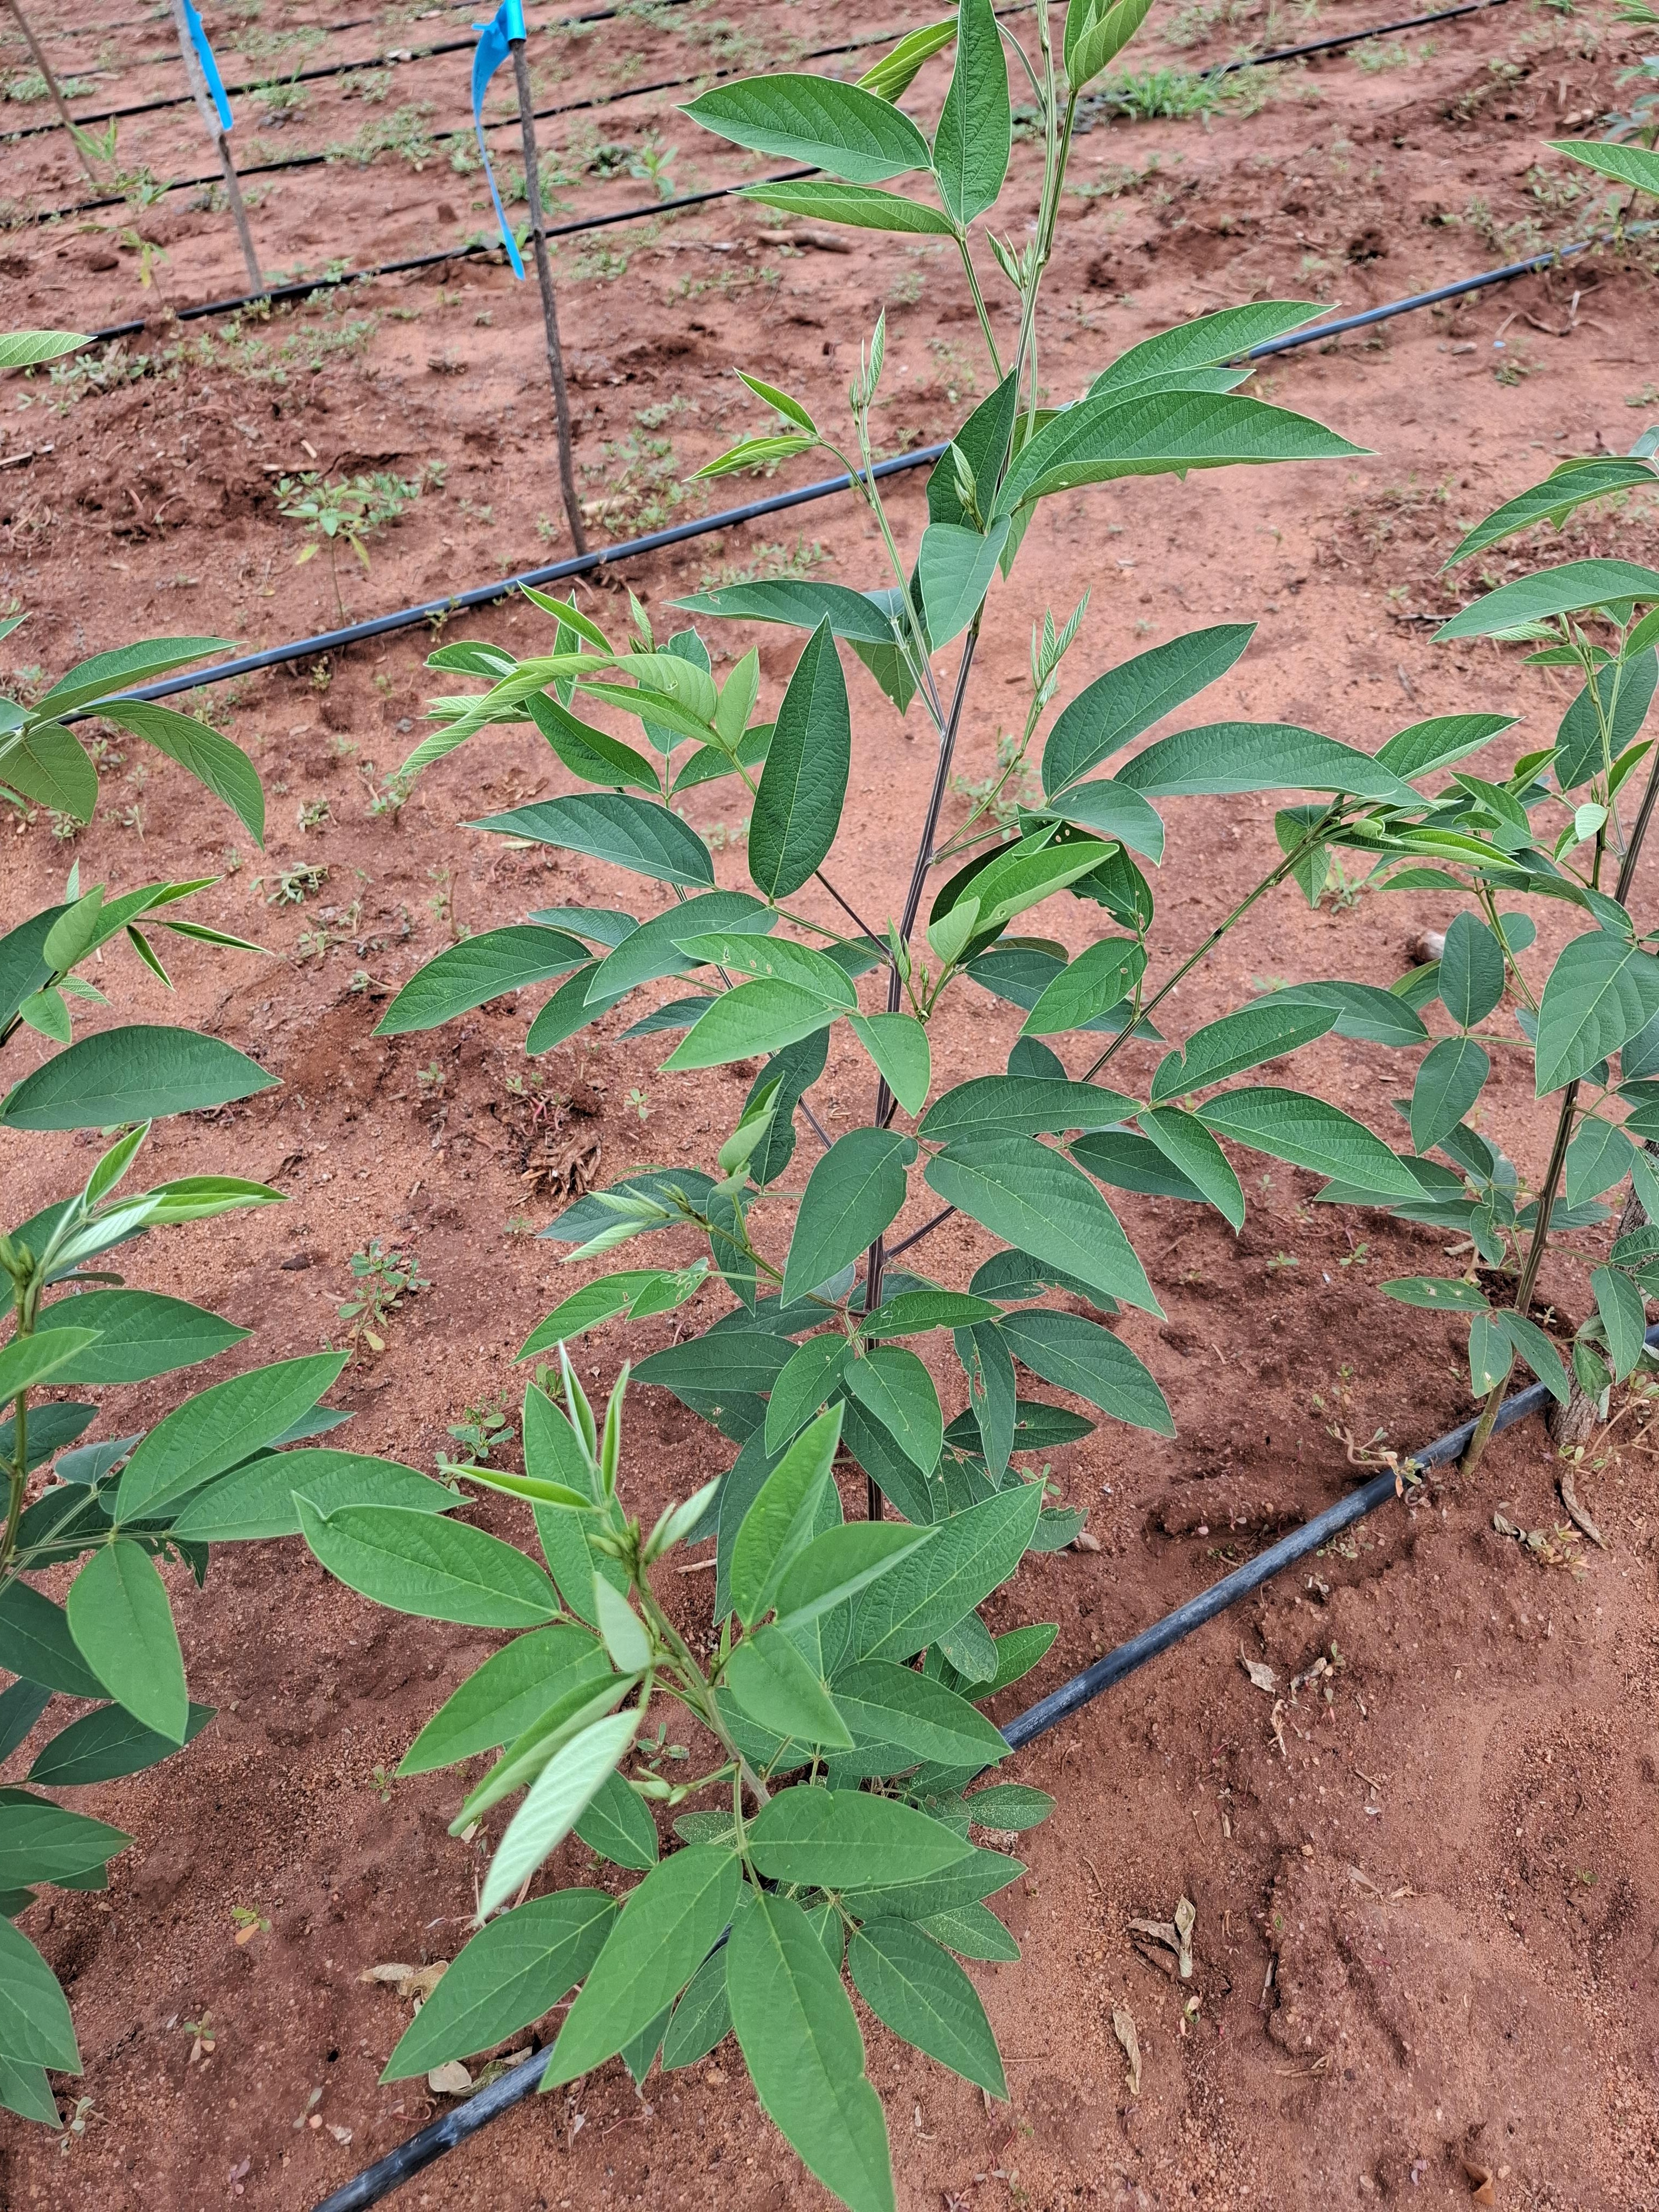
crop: pigeonpea
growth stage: flowering
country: Kenya
